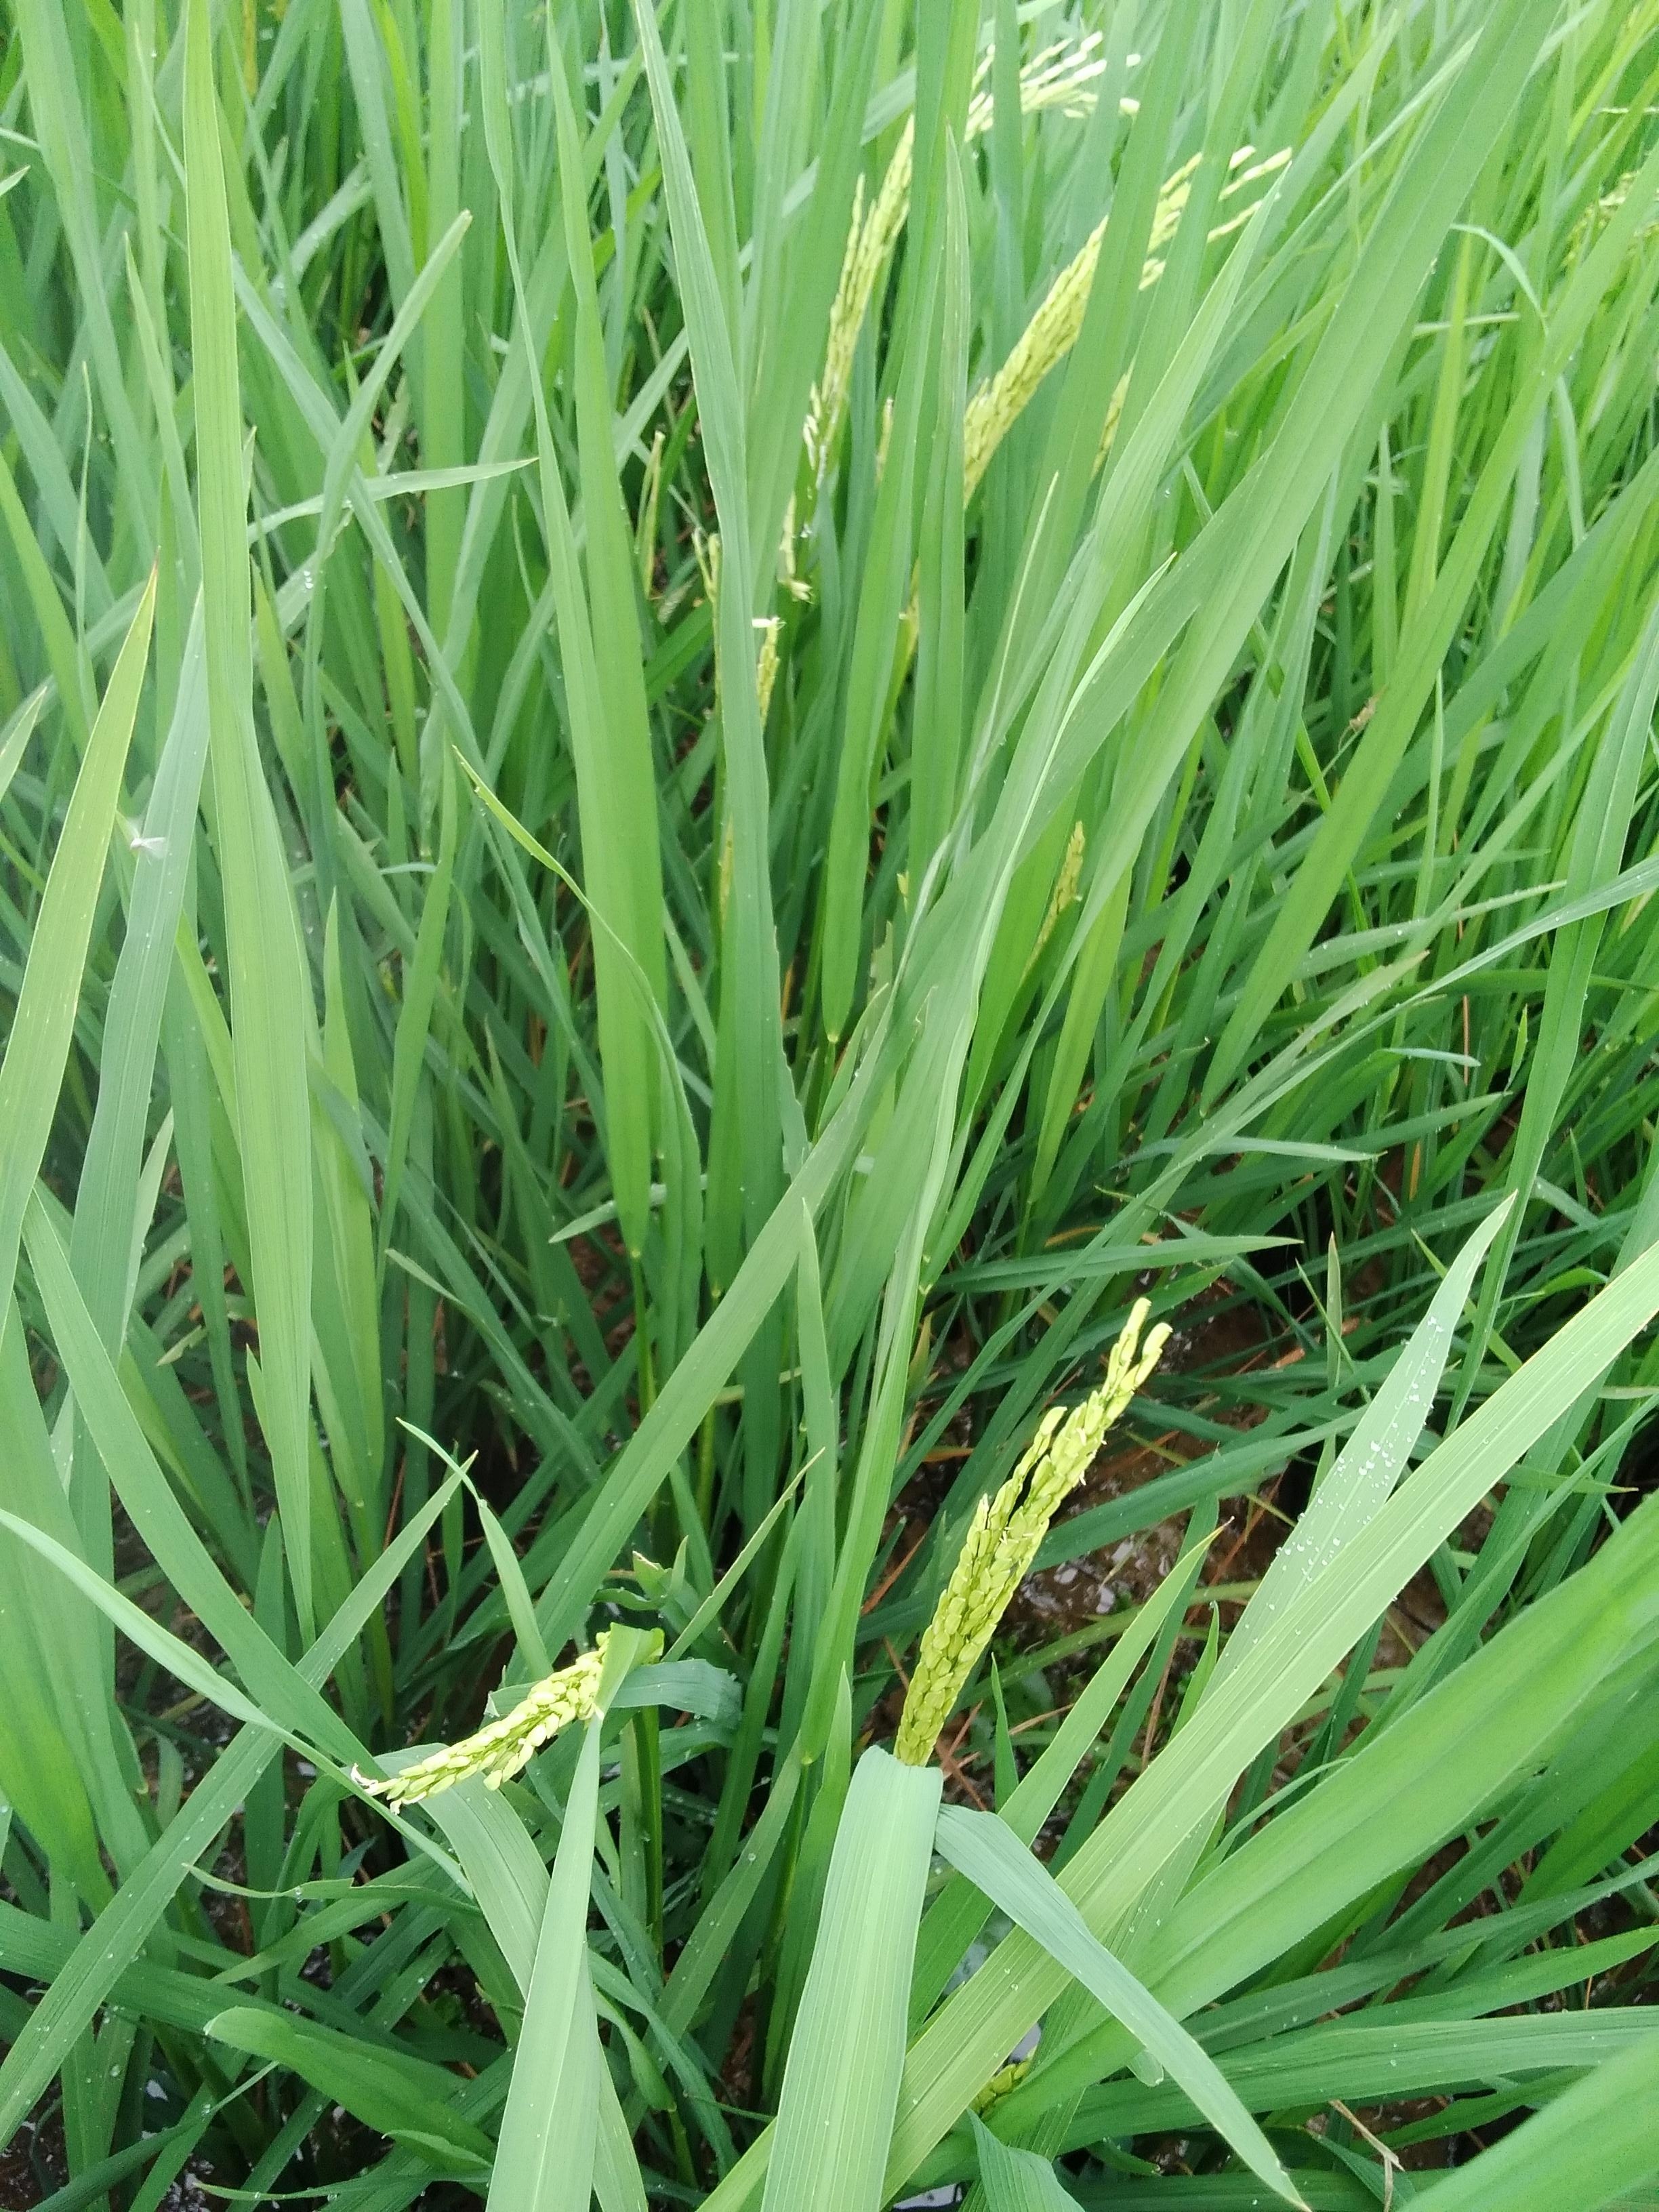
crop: rice
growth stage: heading
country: Nigeria
